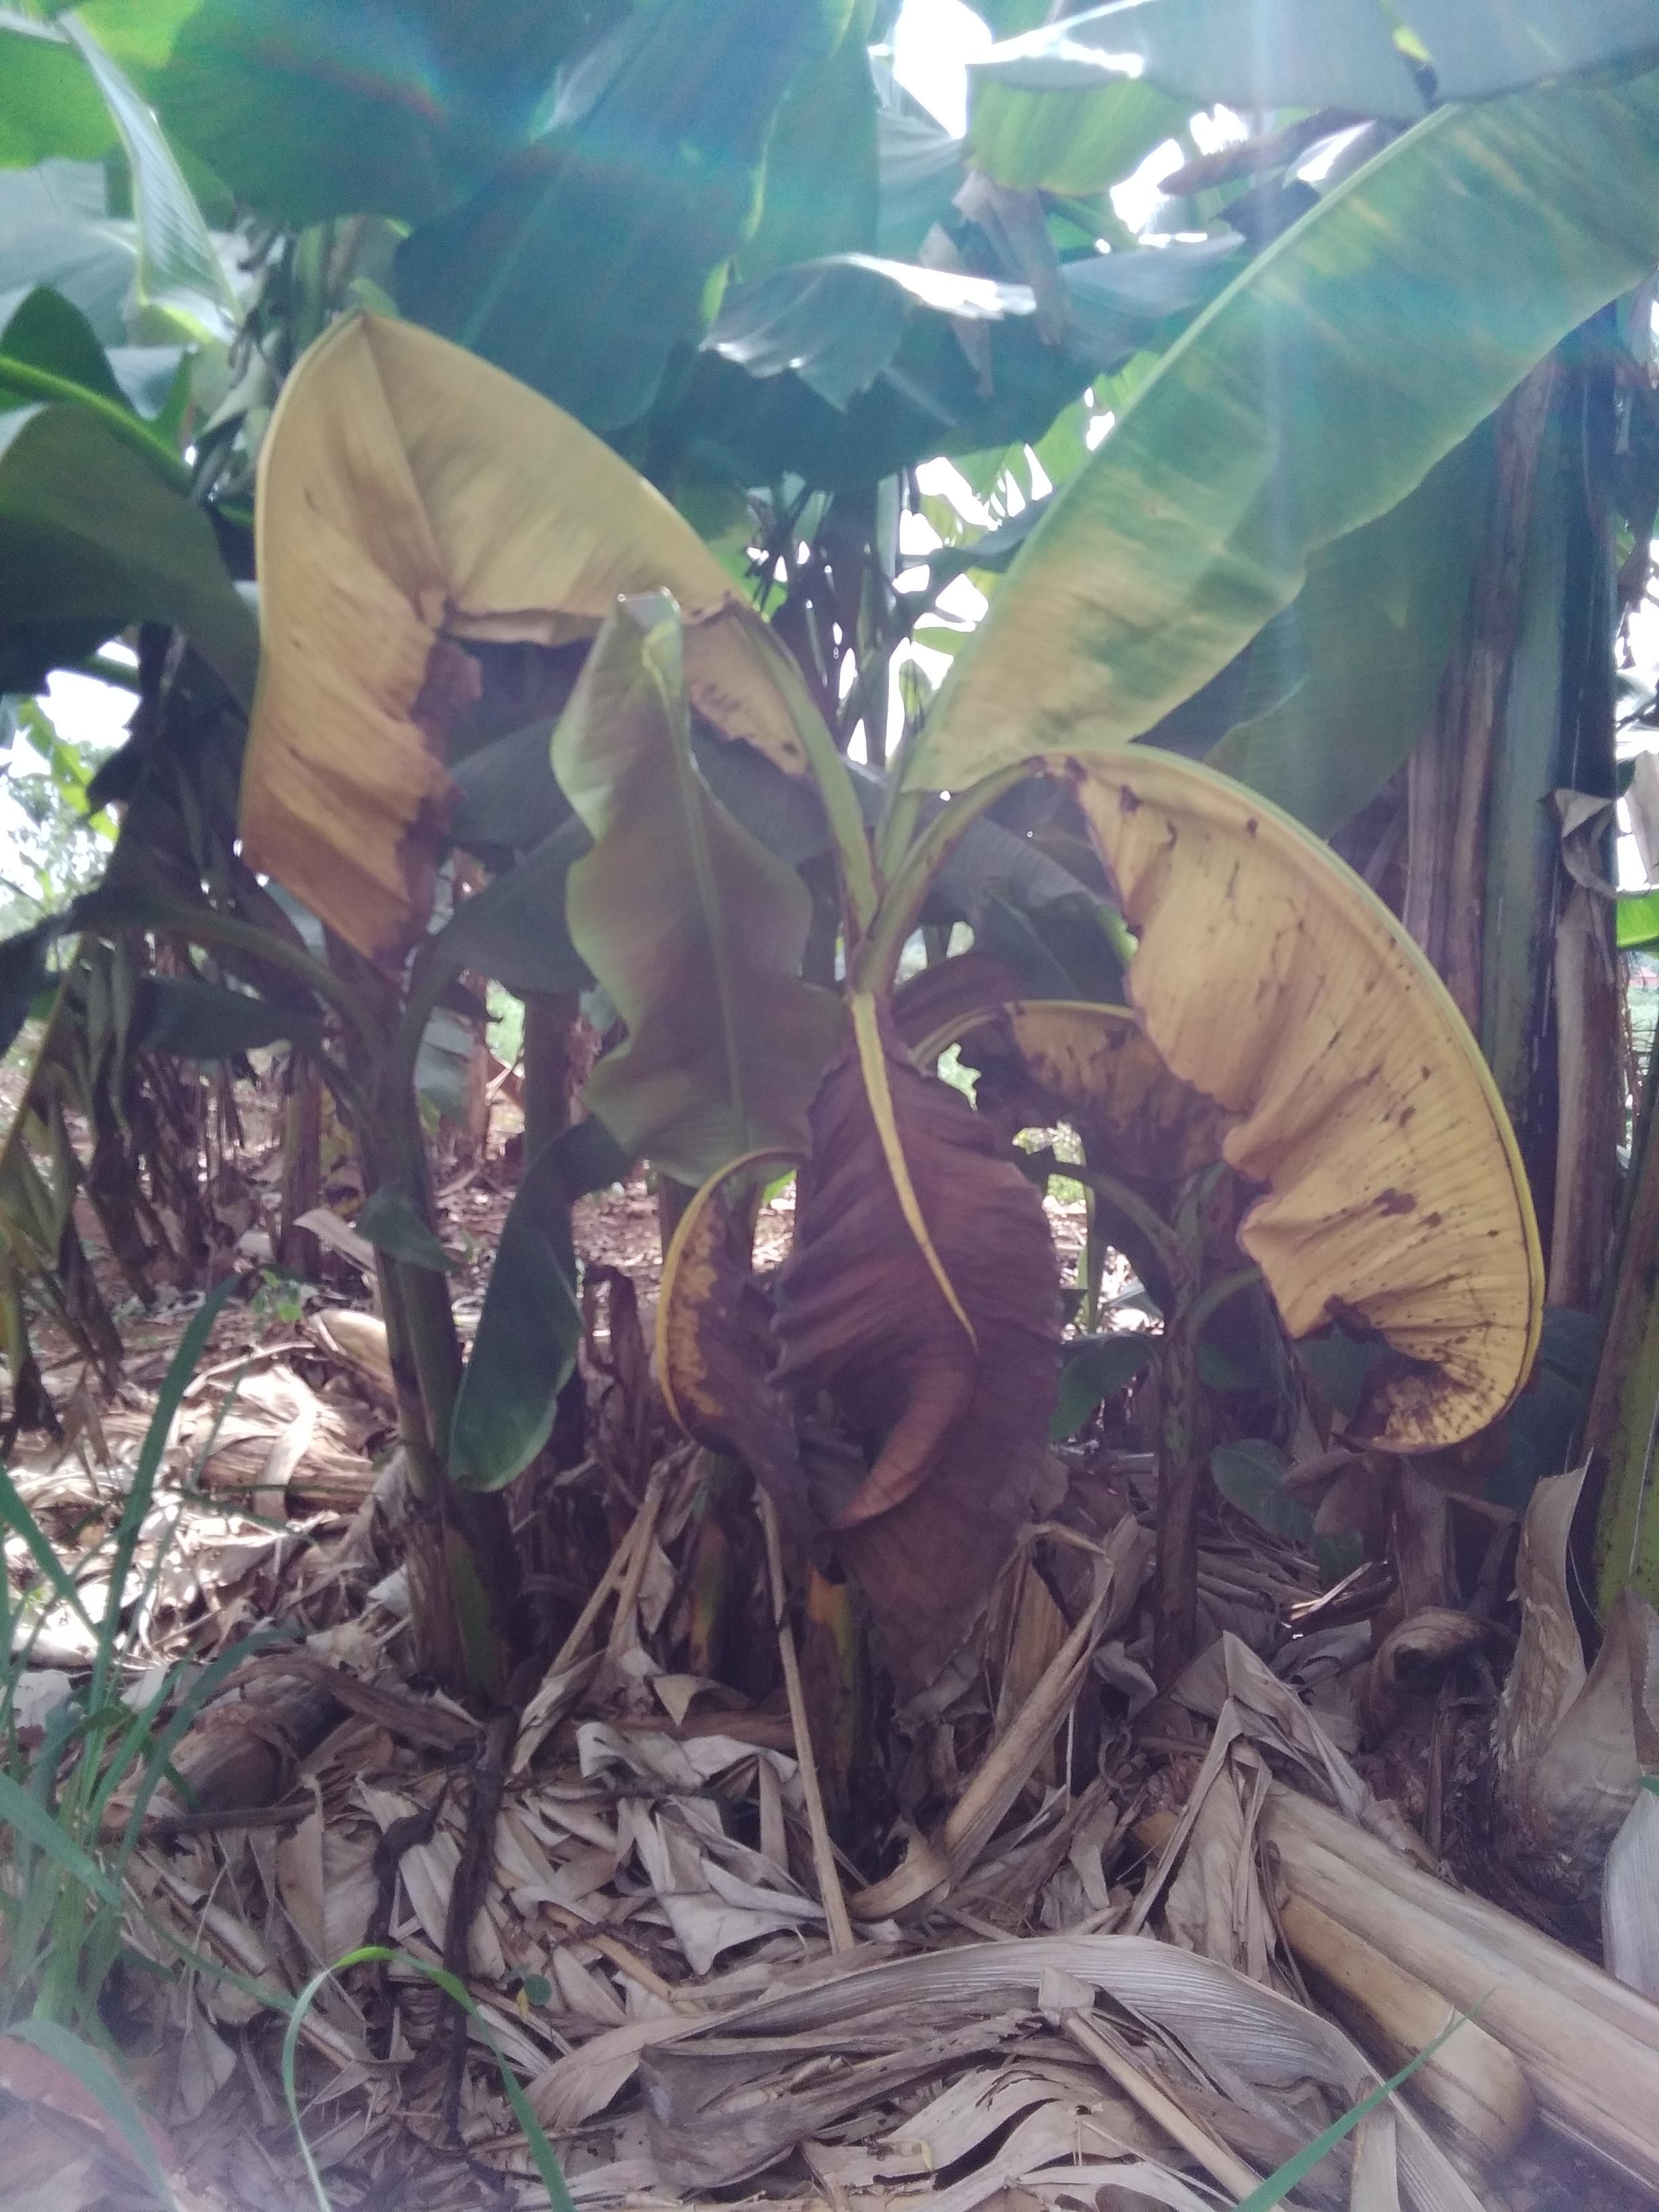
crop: banana
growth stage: vegetative
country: Uganda
